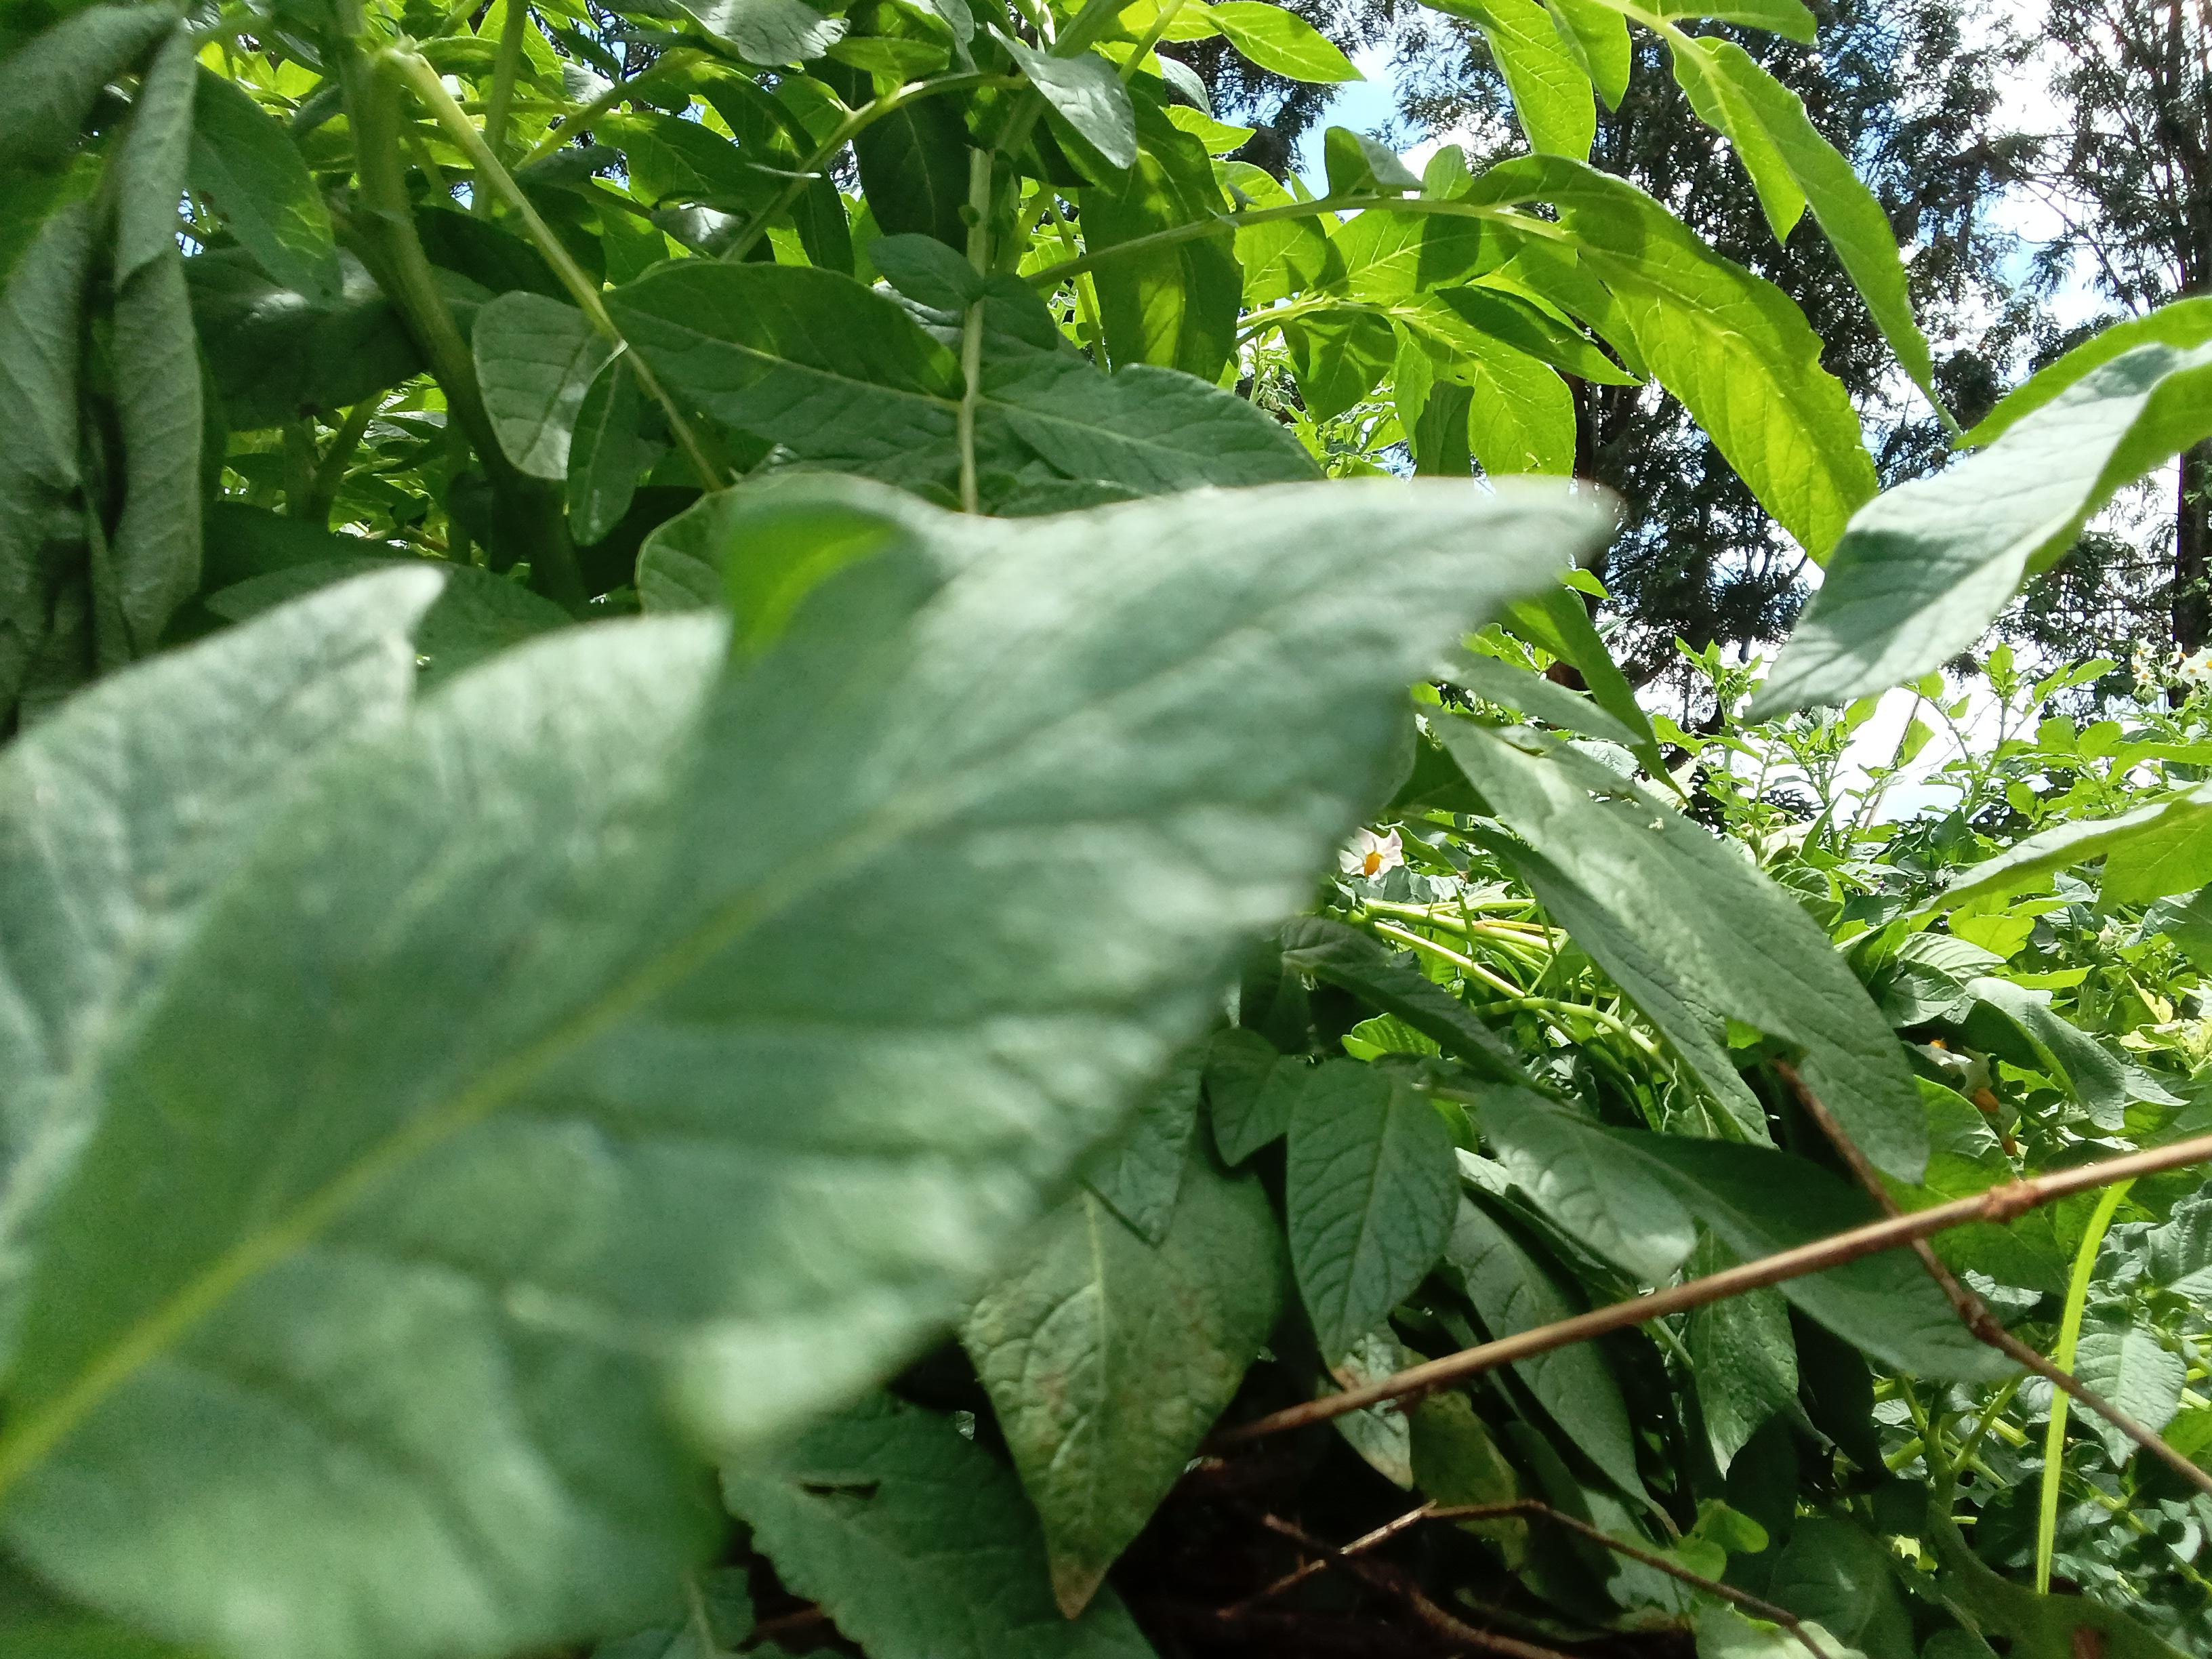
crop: potato
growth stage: flowering
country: Kenya
